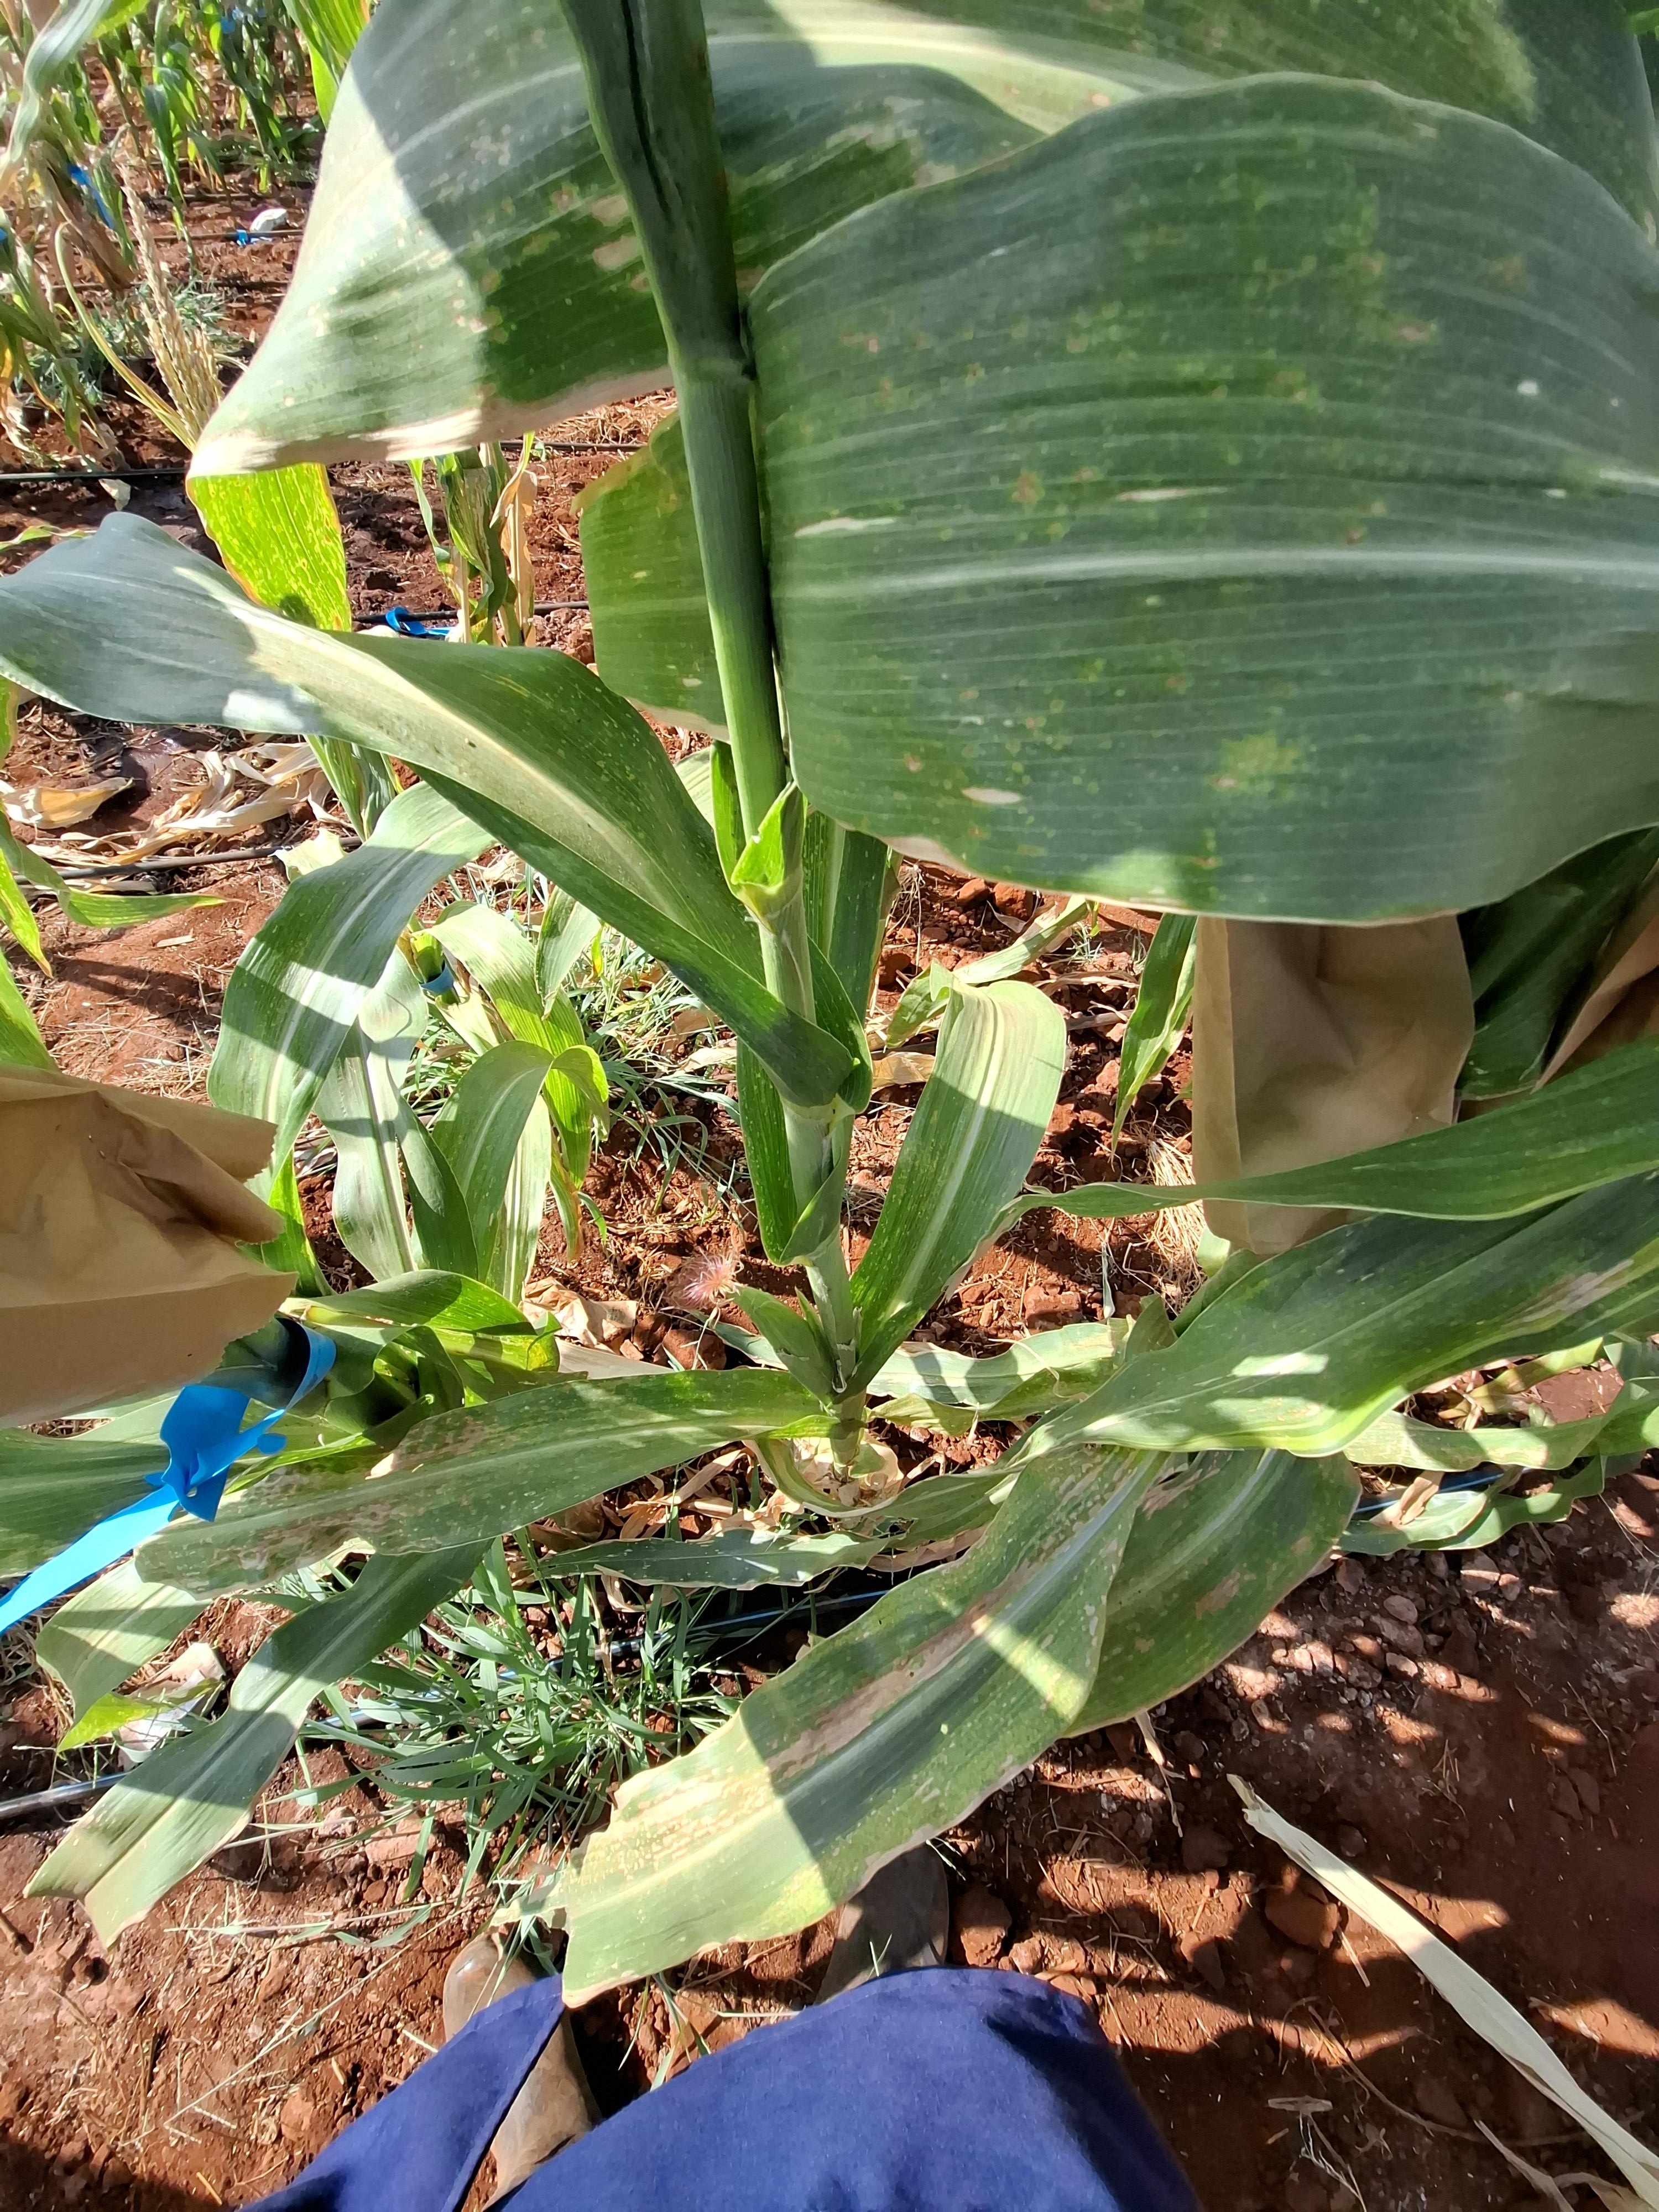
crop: maize
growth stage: flowering
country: Kenya
